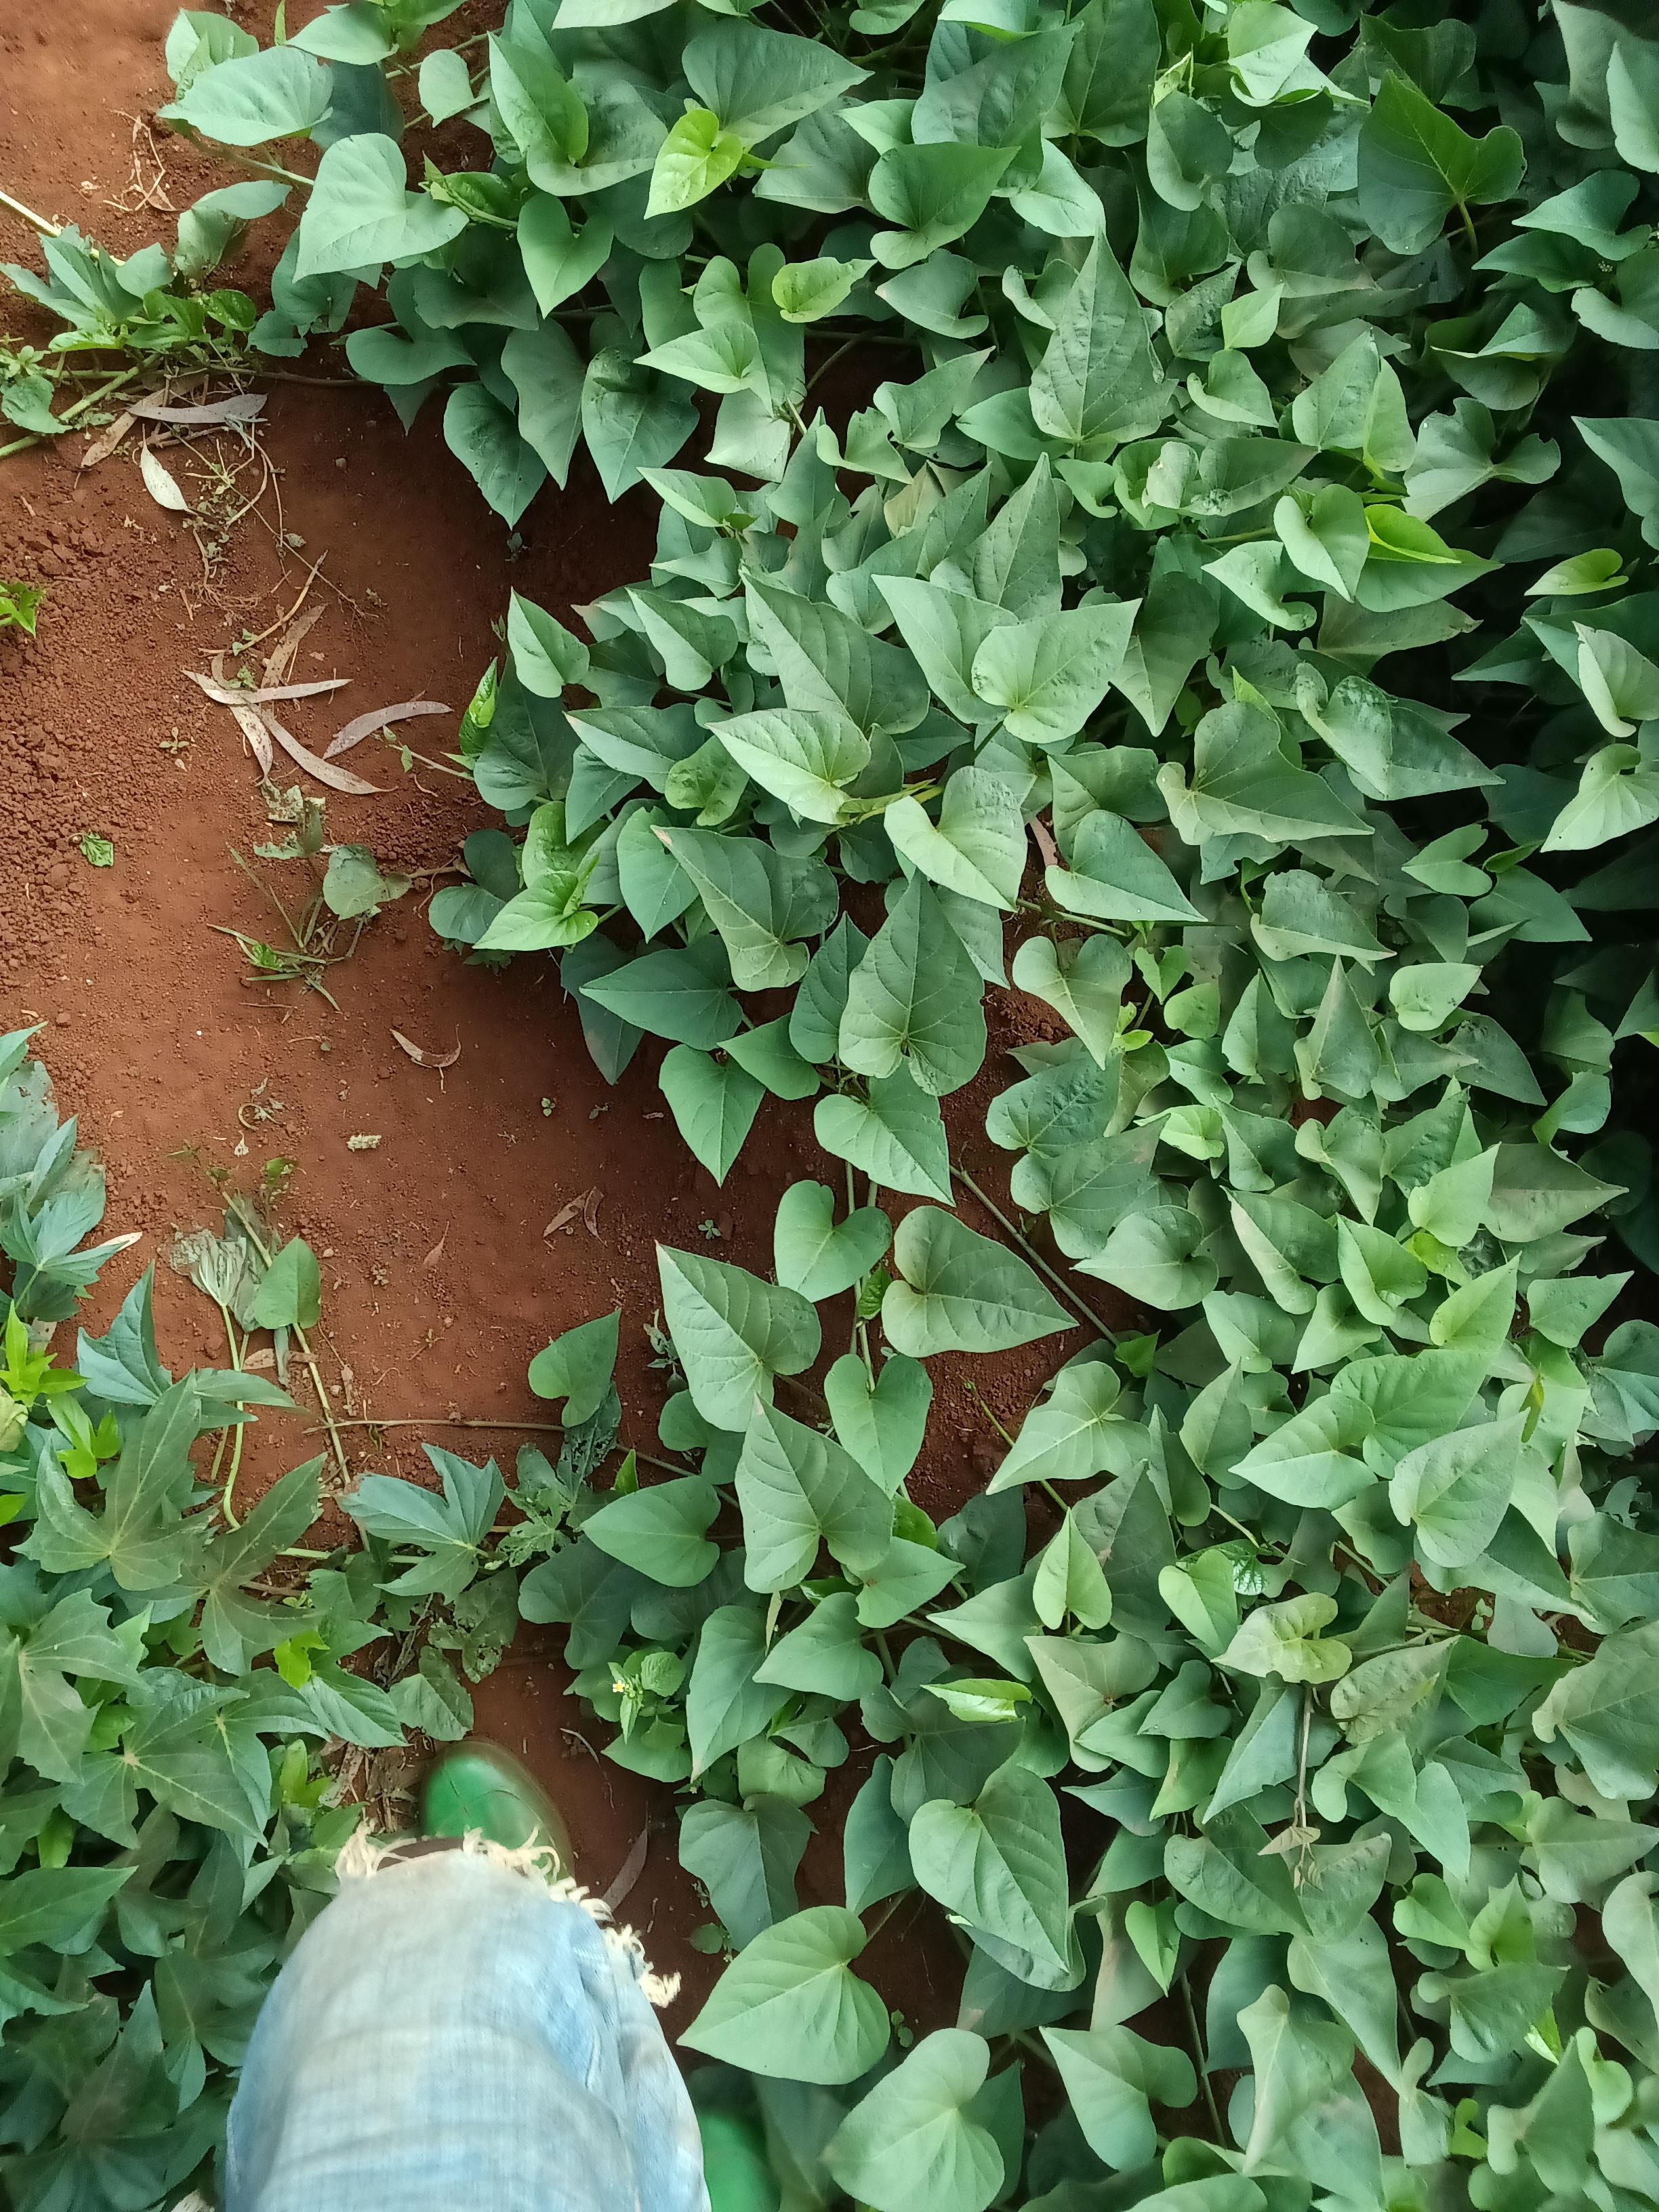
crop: sweet potato
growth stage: vegetative
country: Kenya
